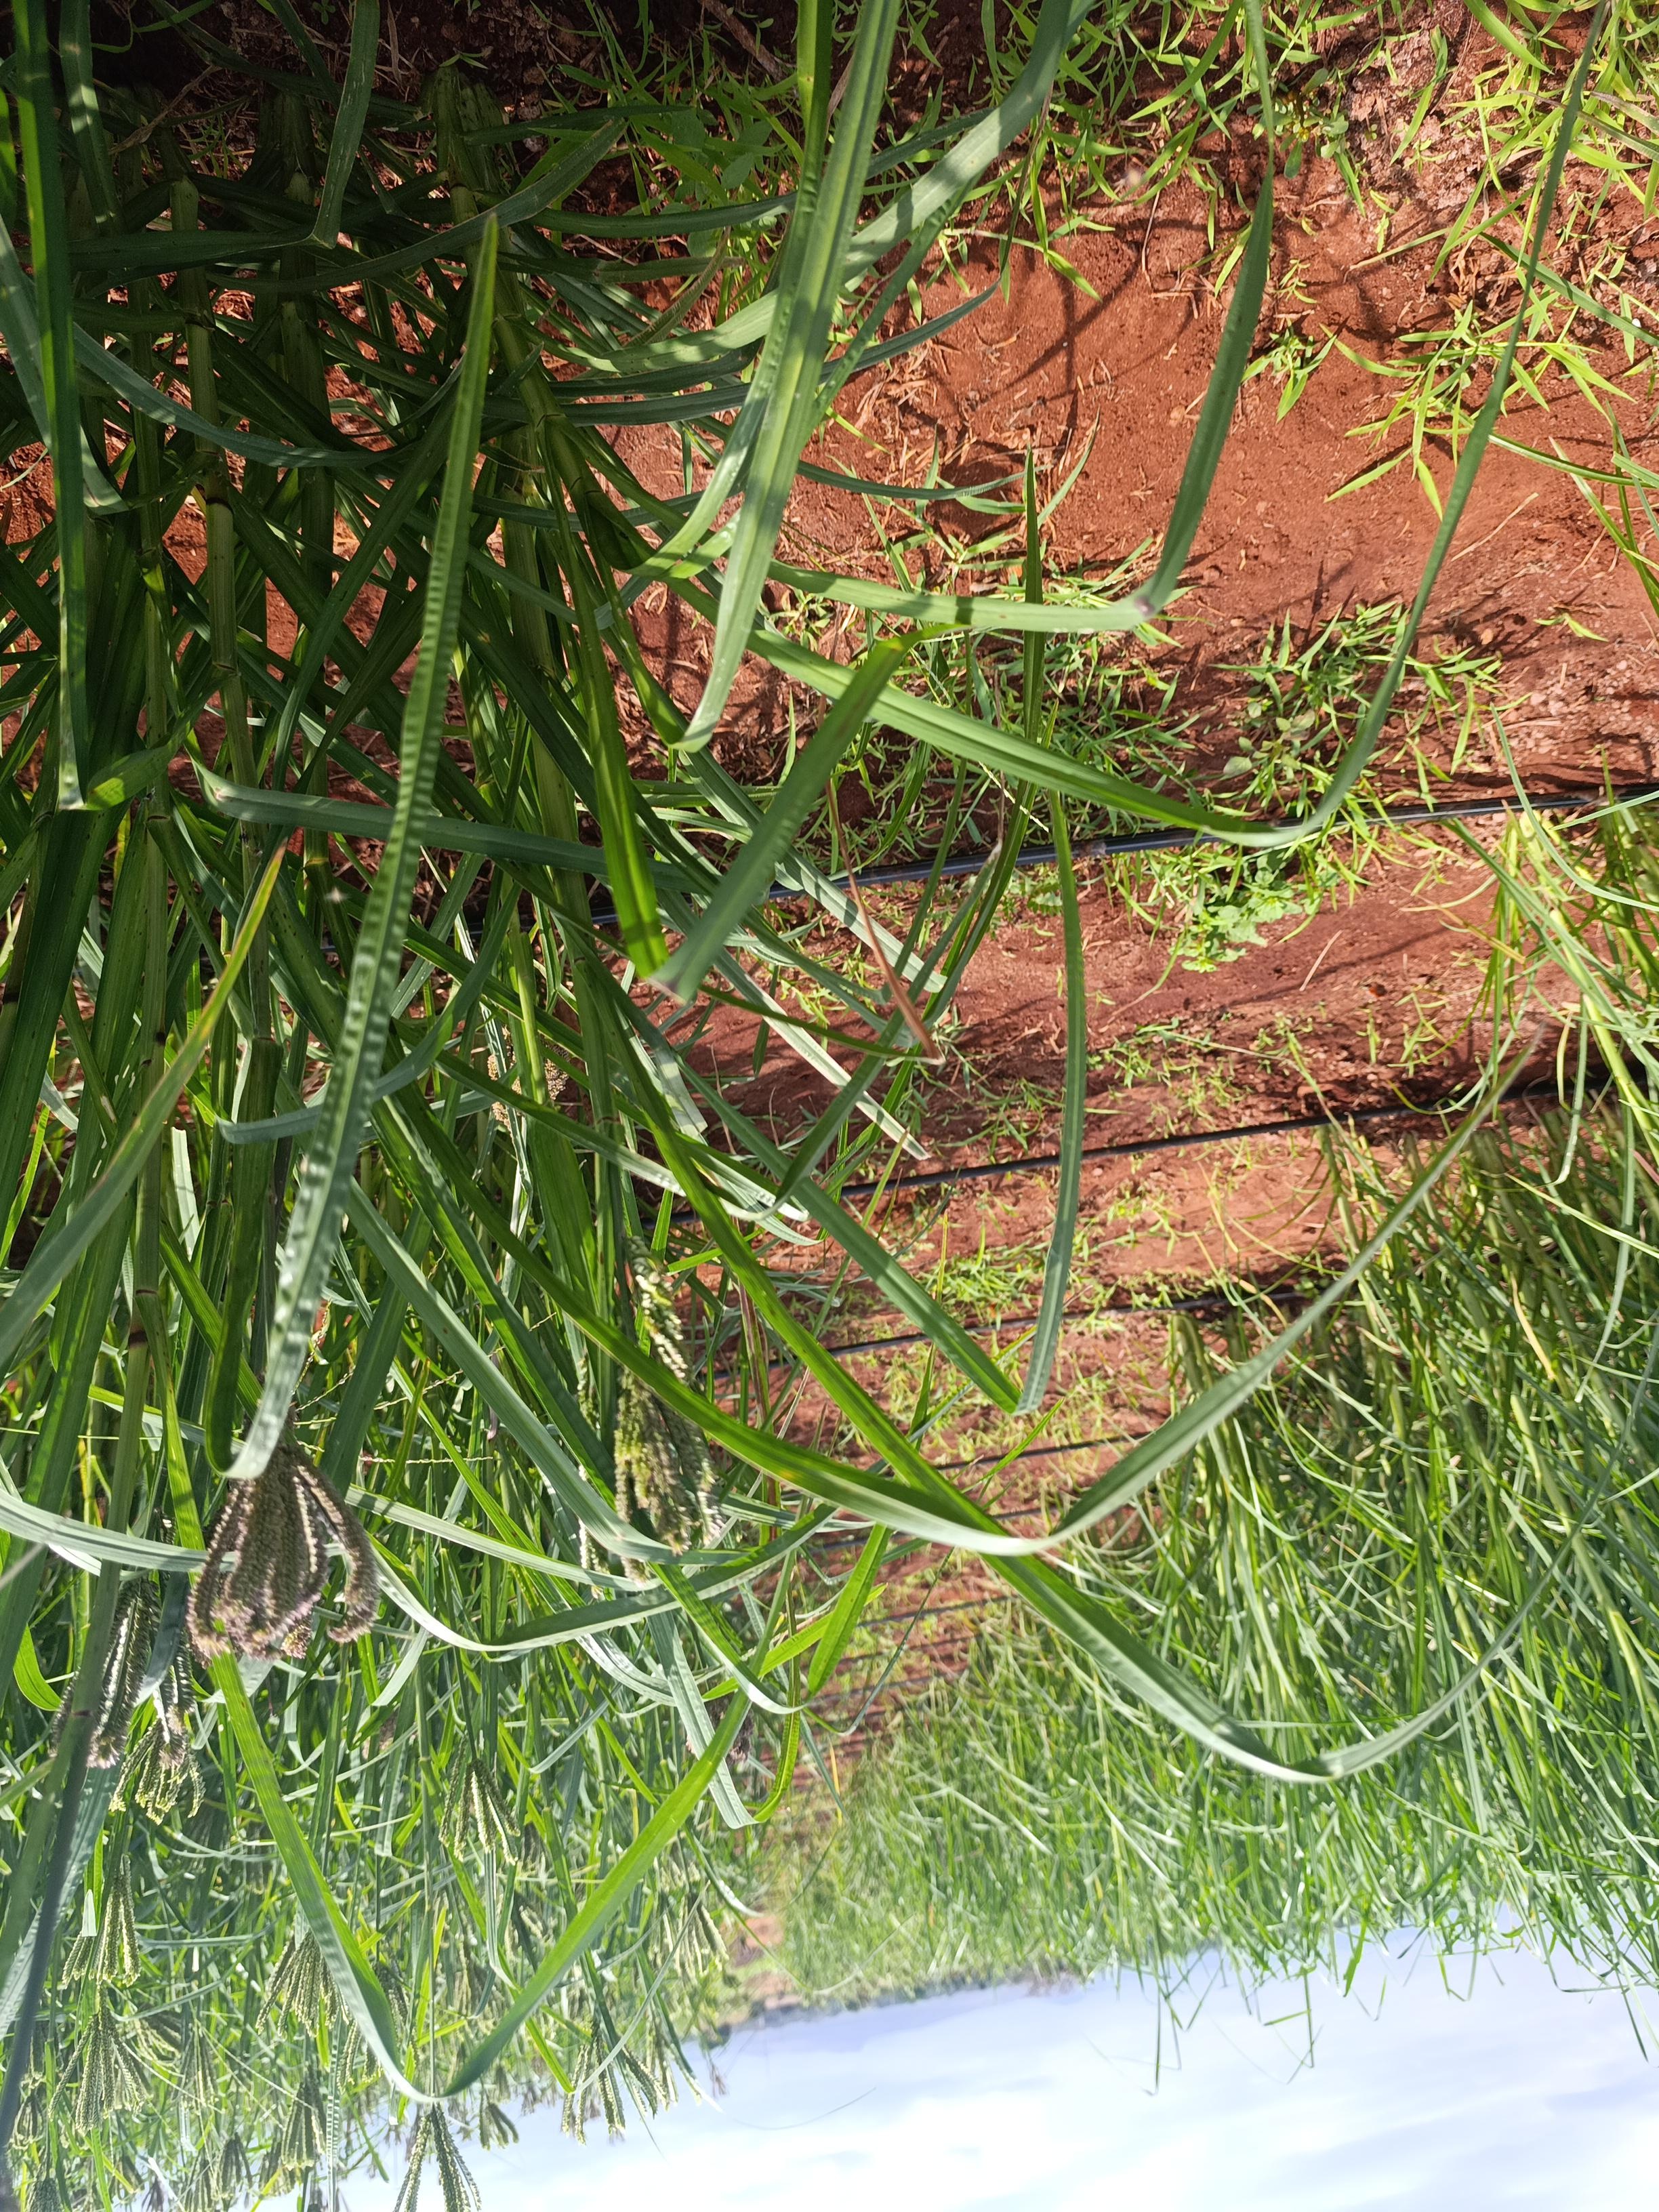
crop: finger millet
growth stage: filling grain
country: Kenya
